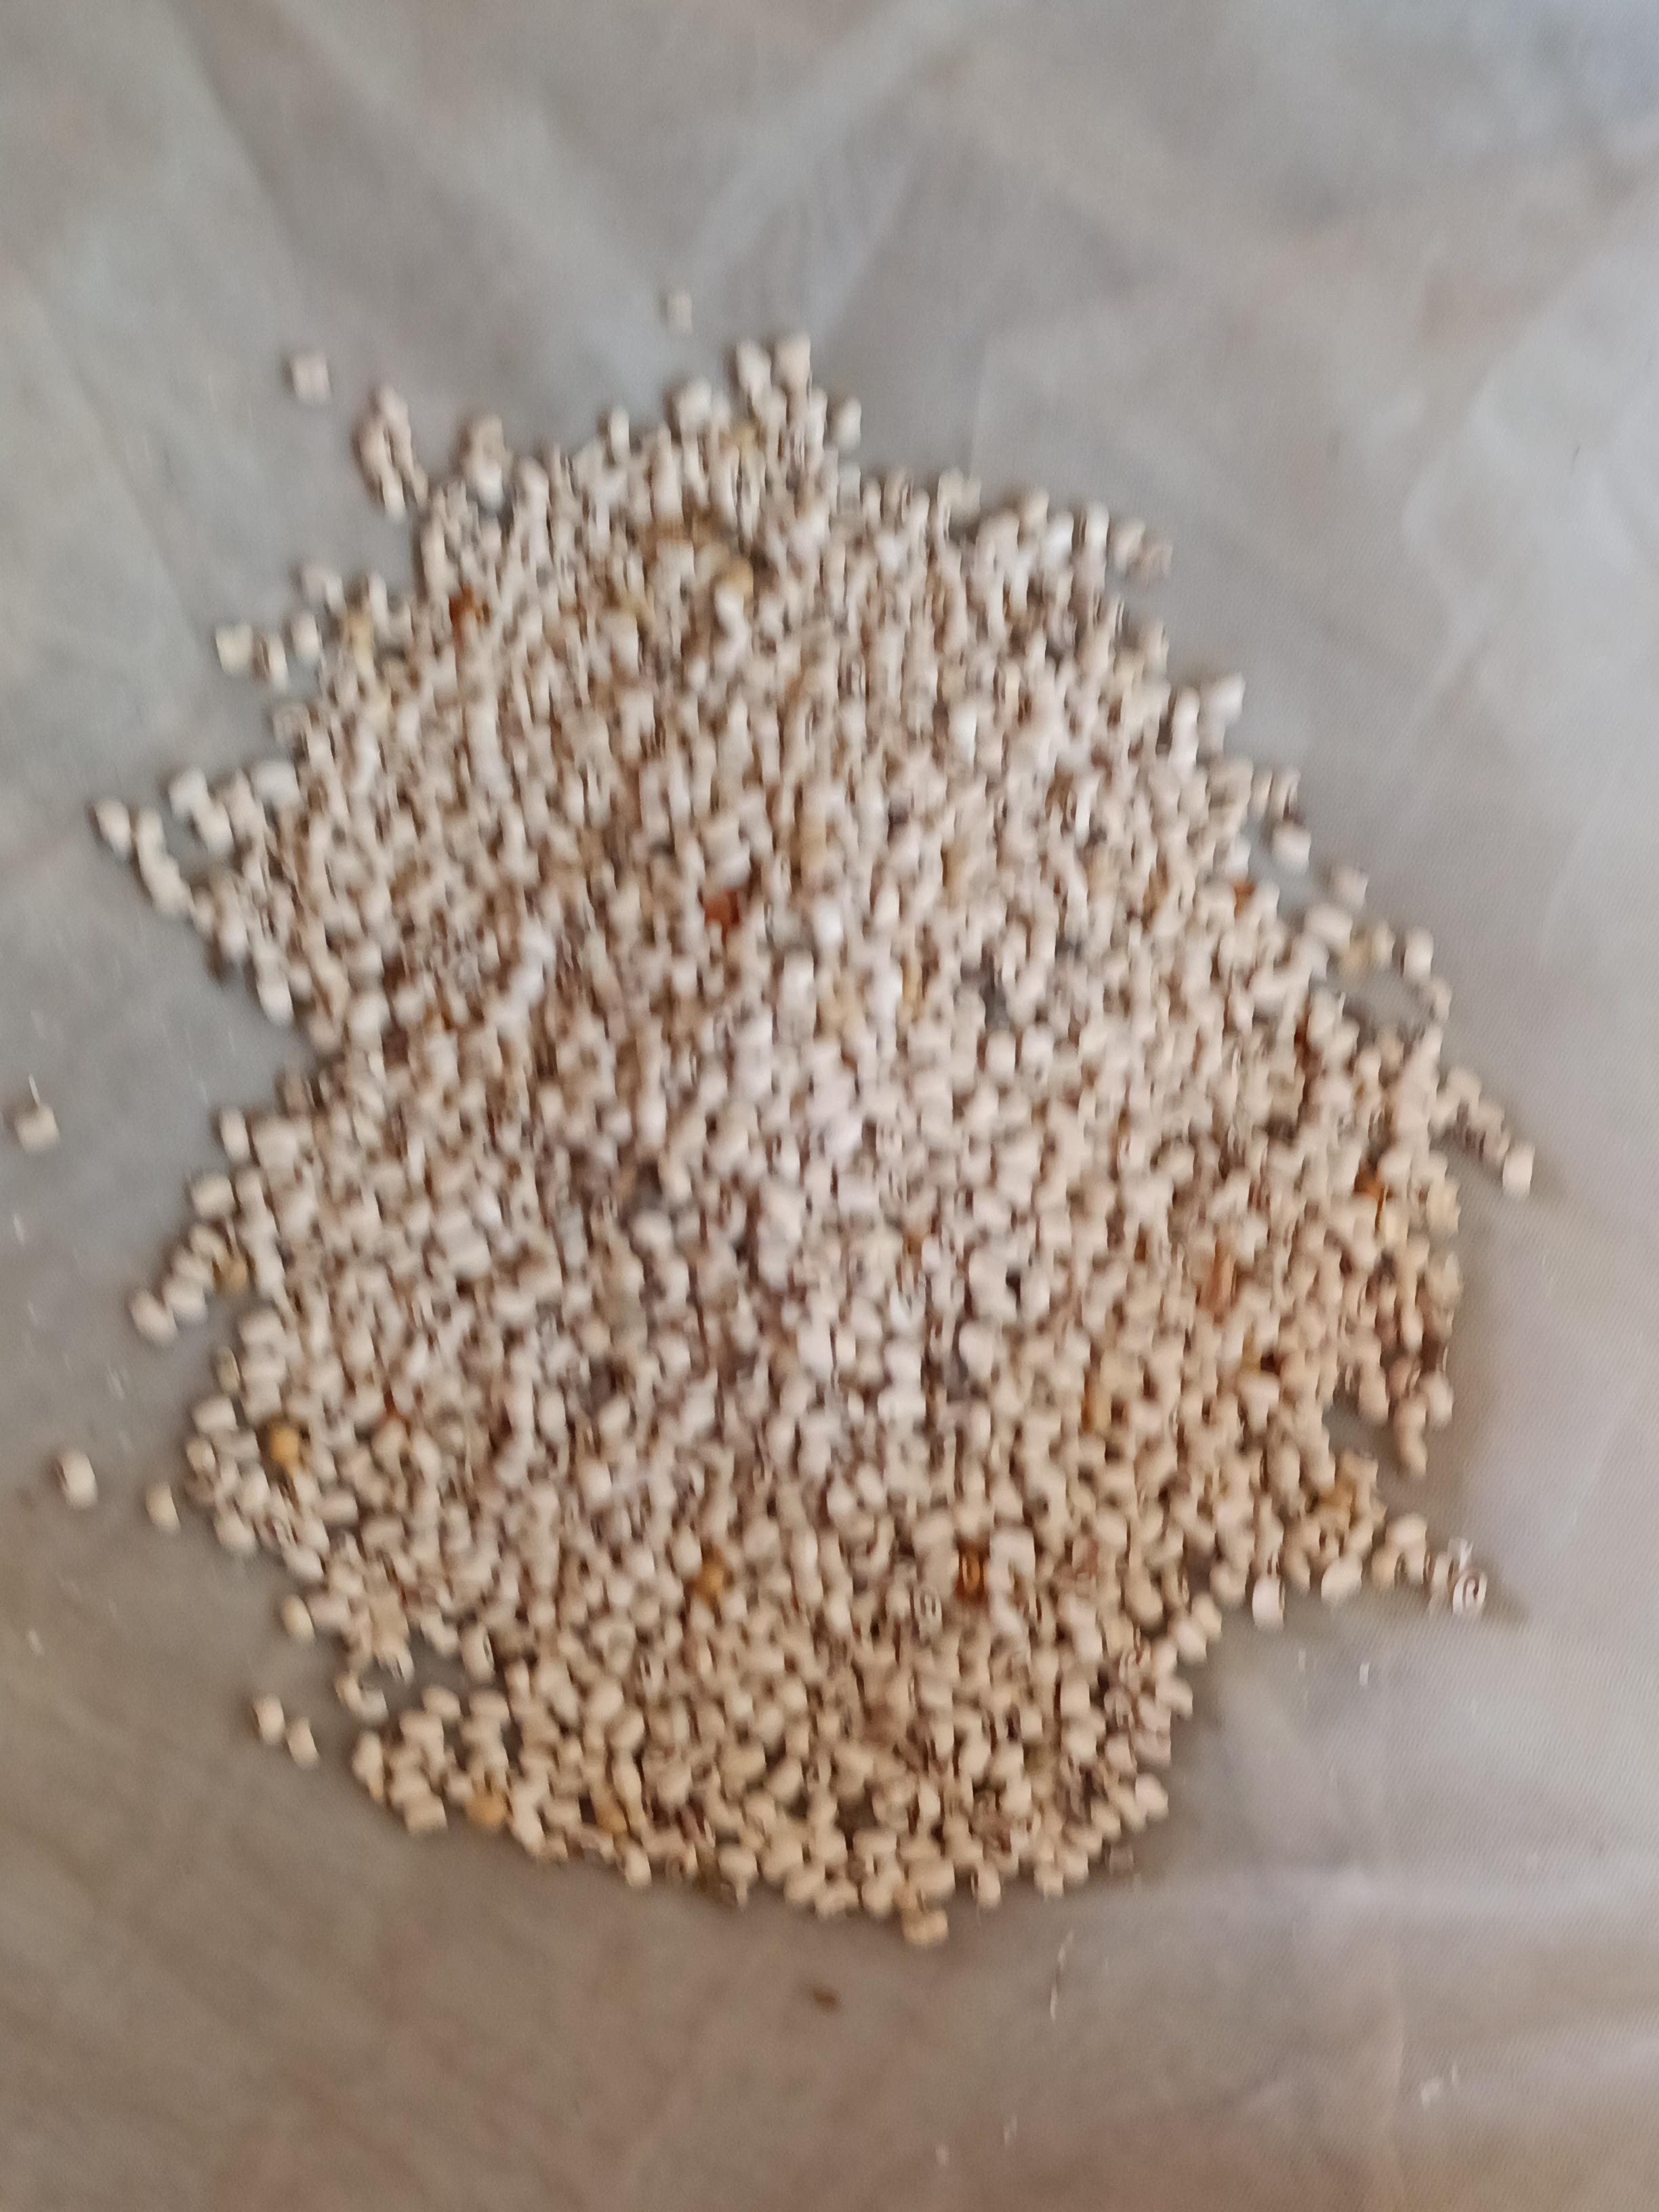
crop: cowpea
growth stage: harvest
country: Nigeria
